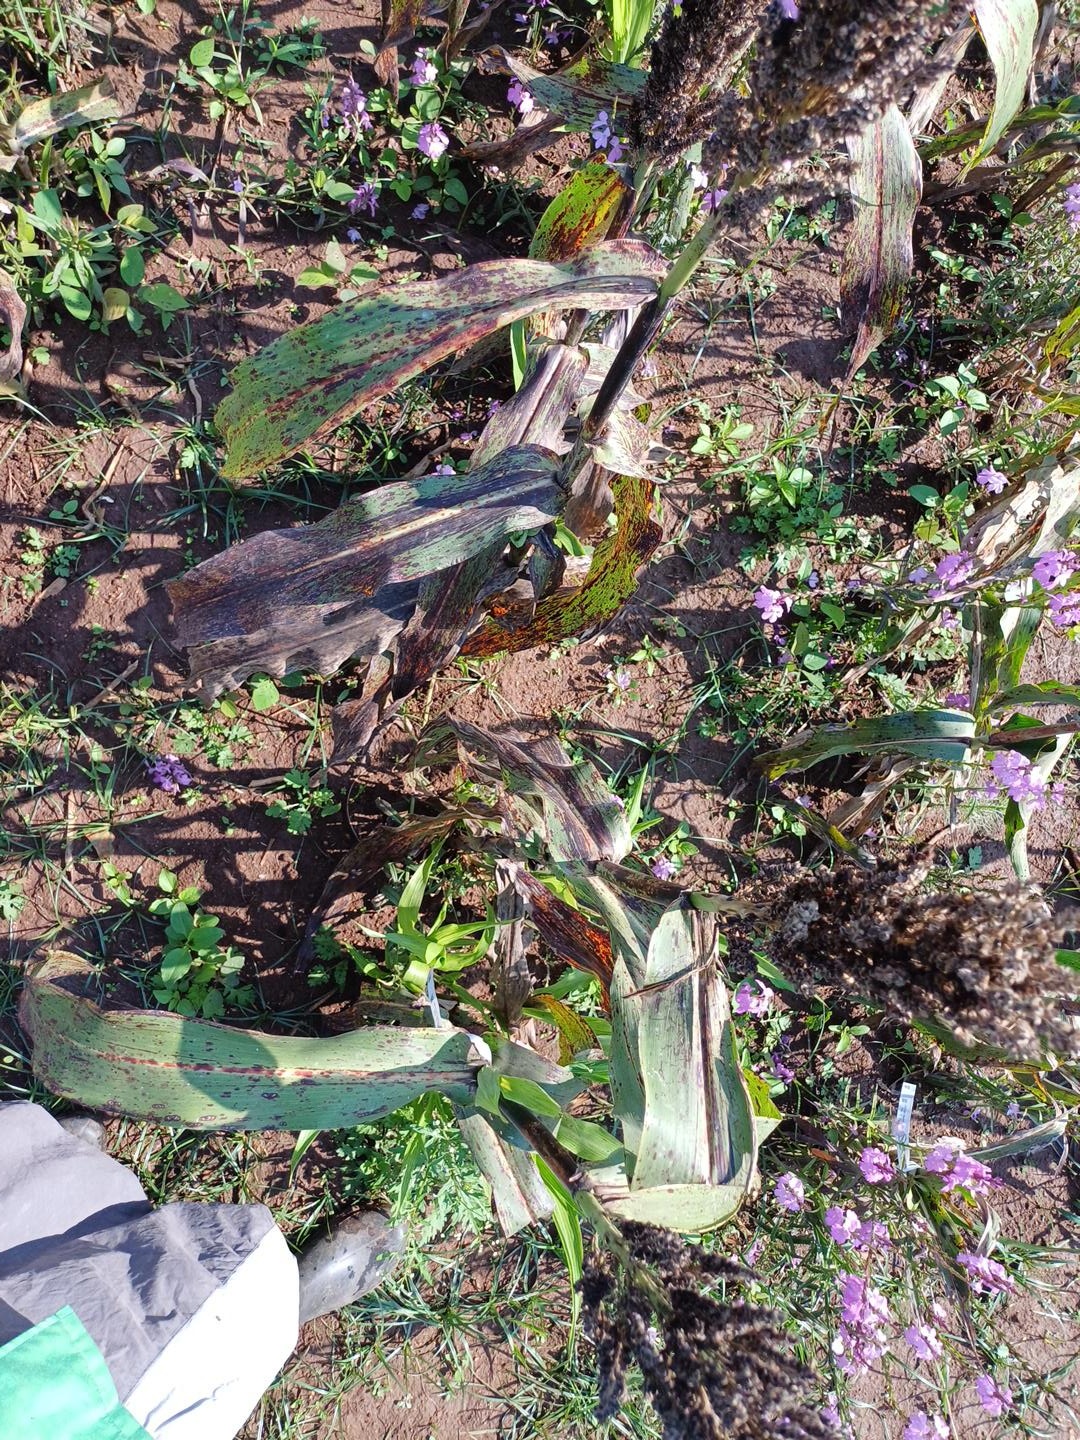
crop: sorghum
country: Kenya
